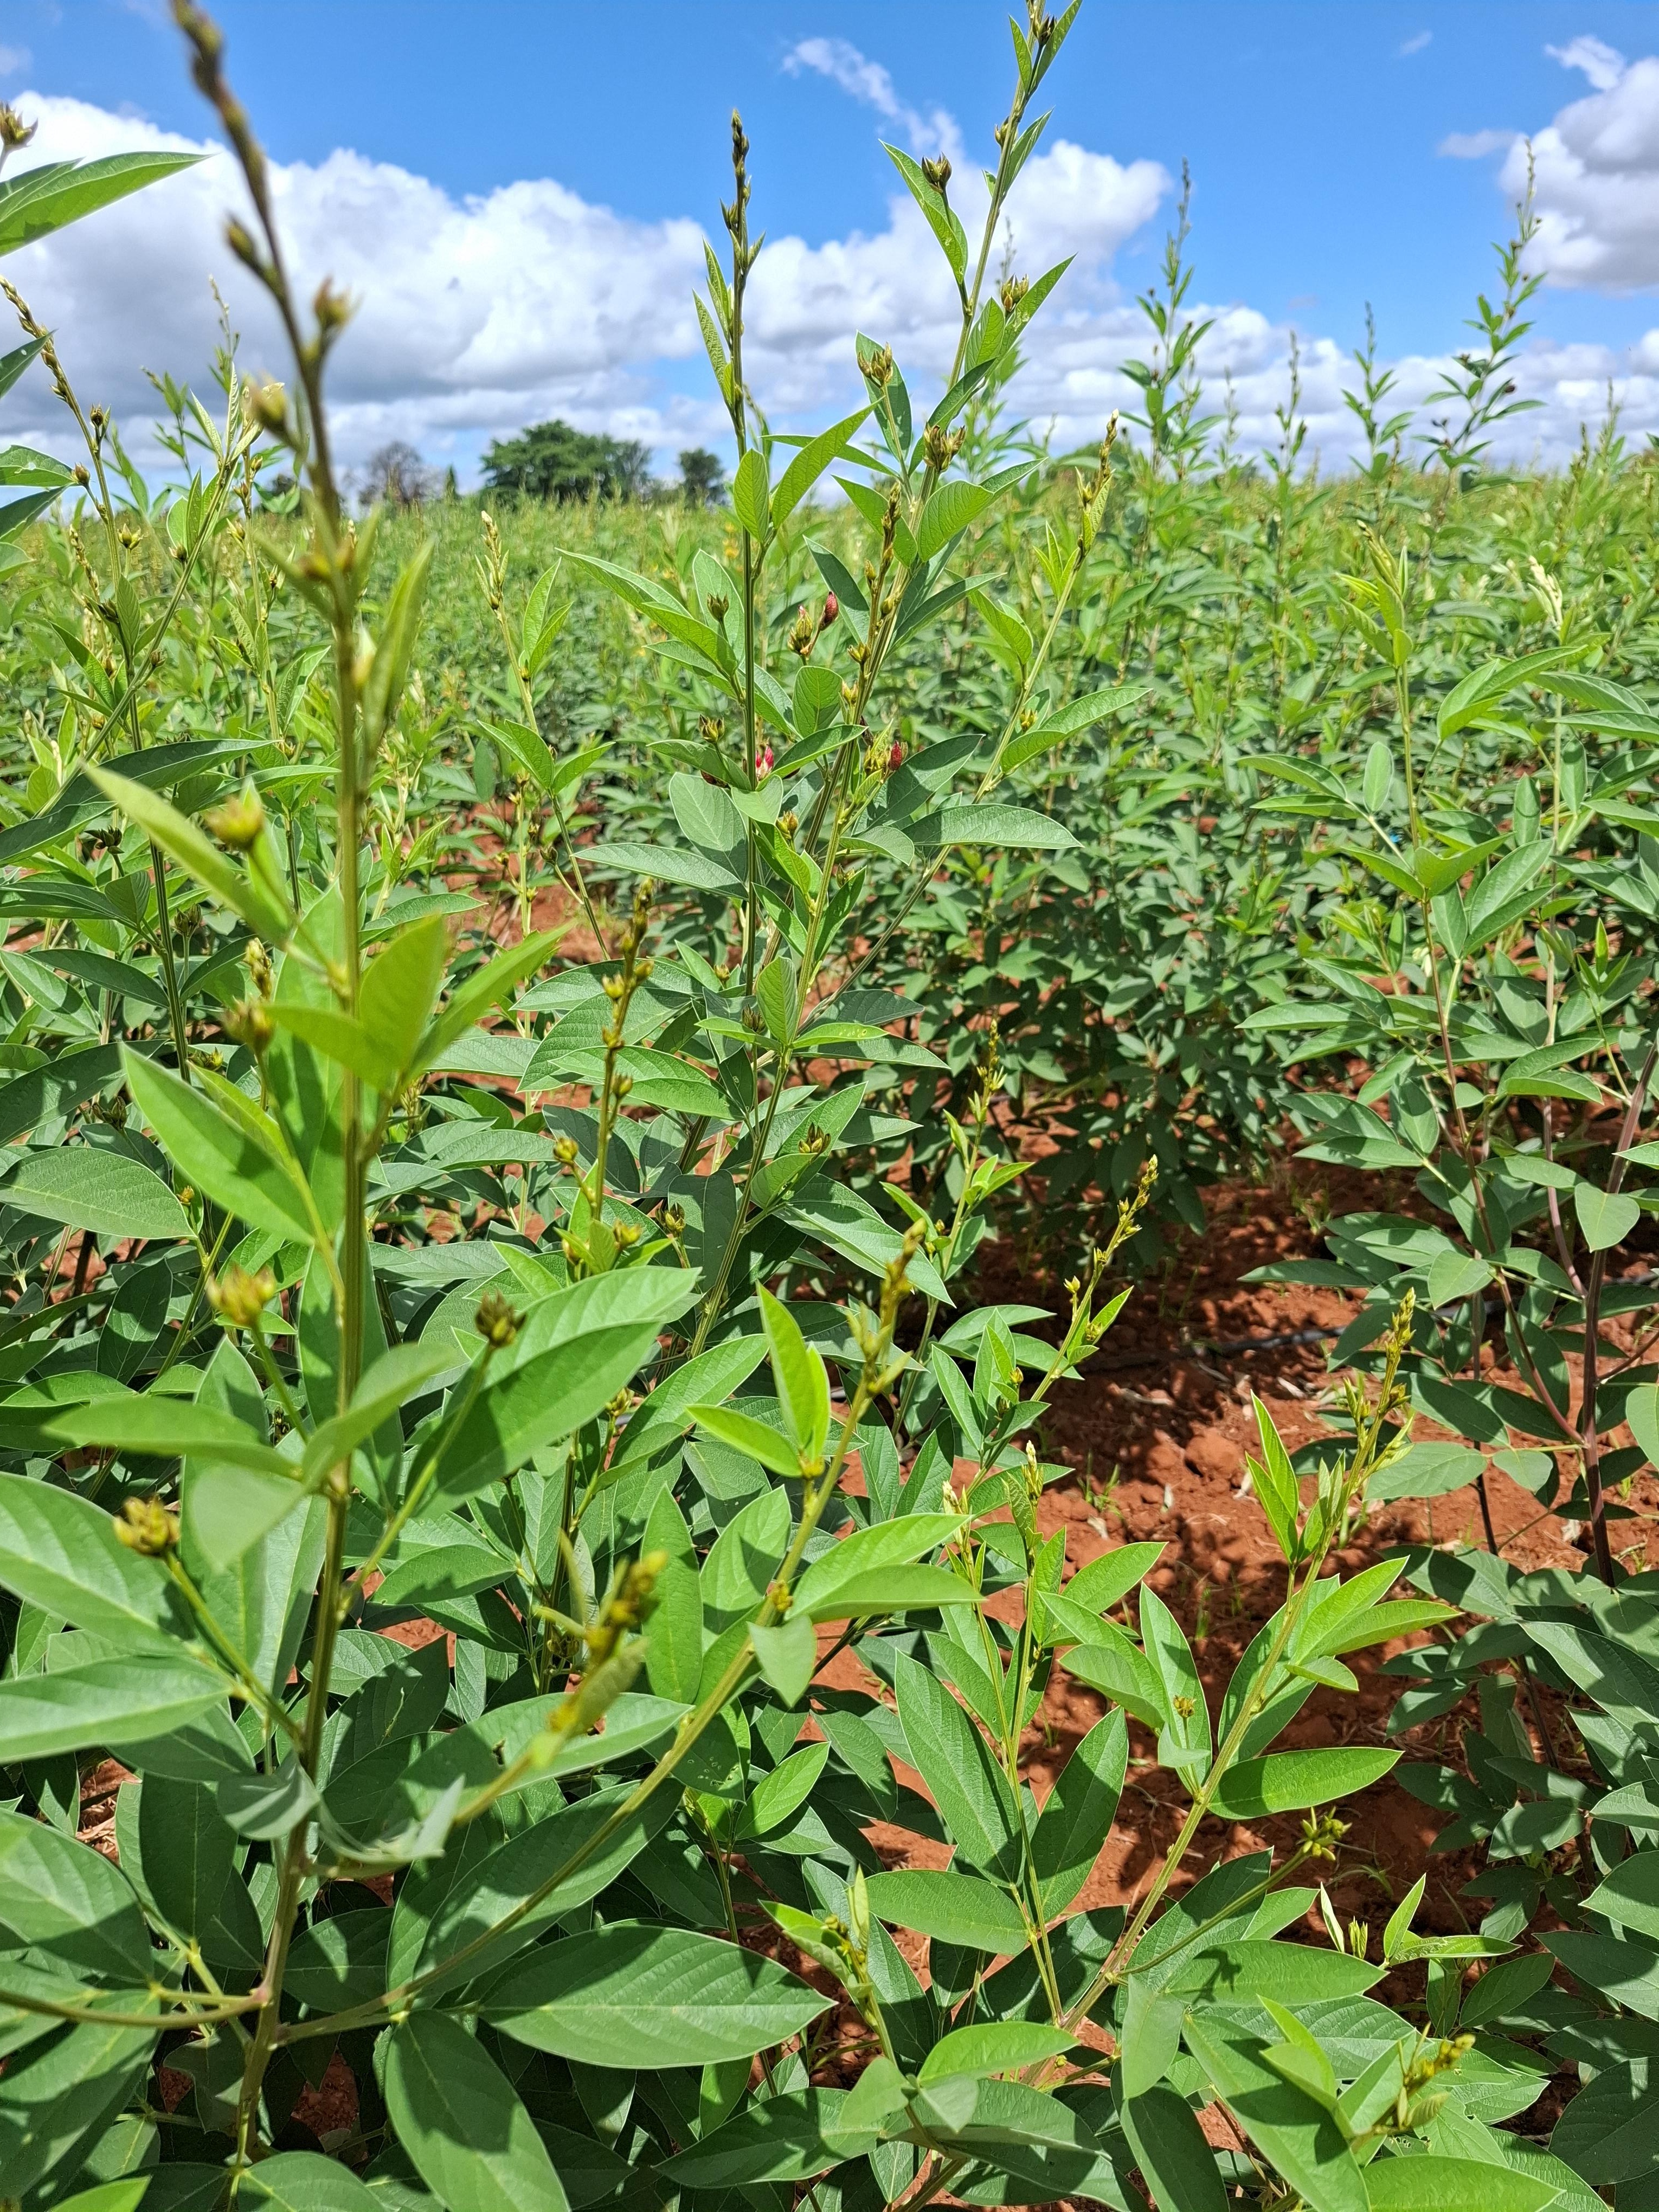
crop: pigeonpea
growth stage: vegetative
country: Kenya
